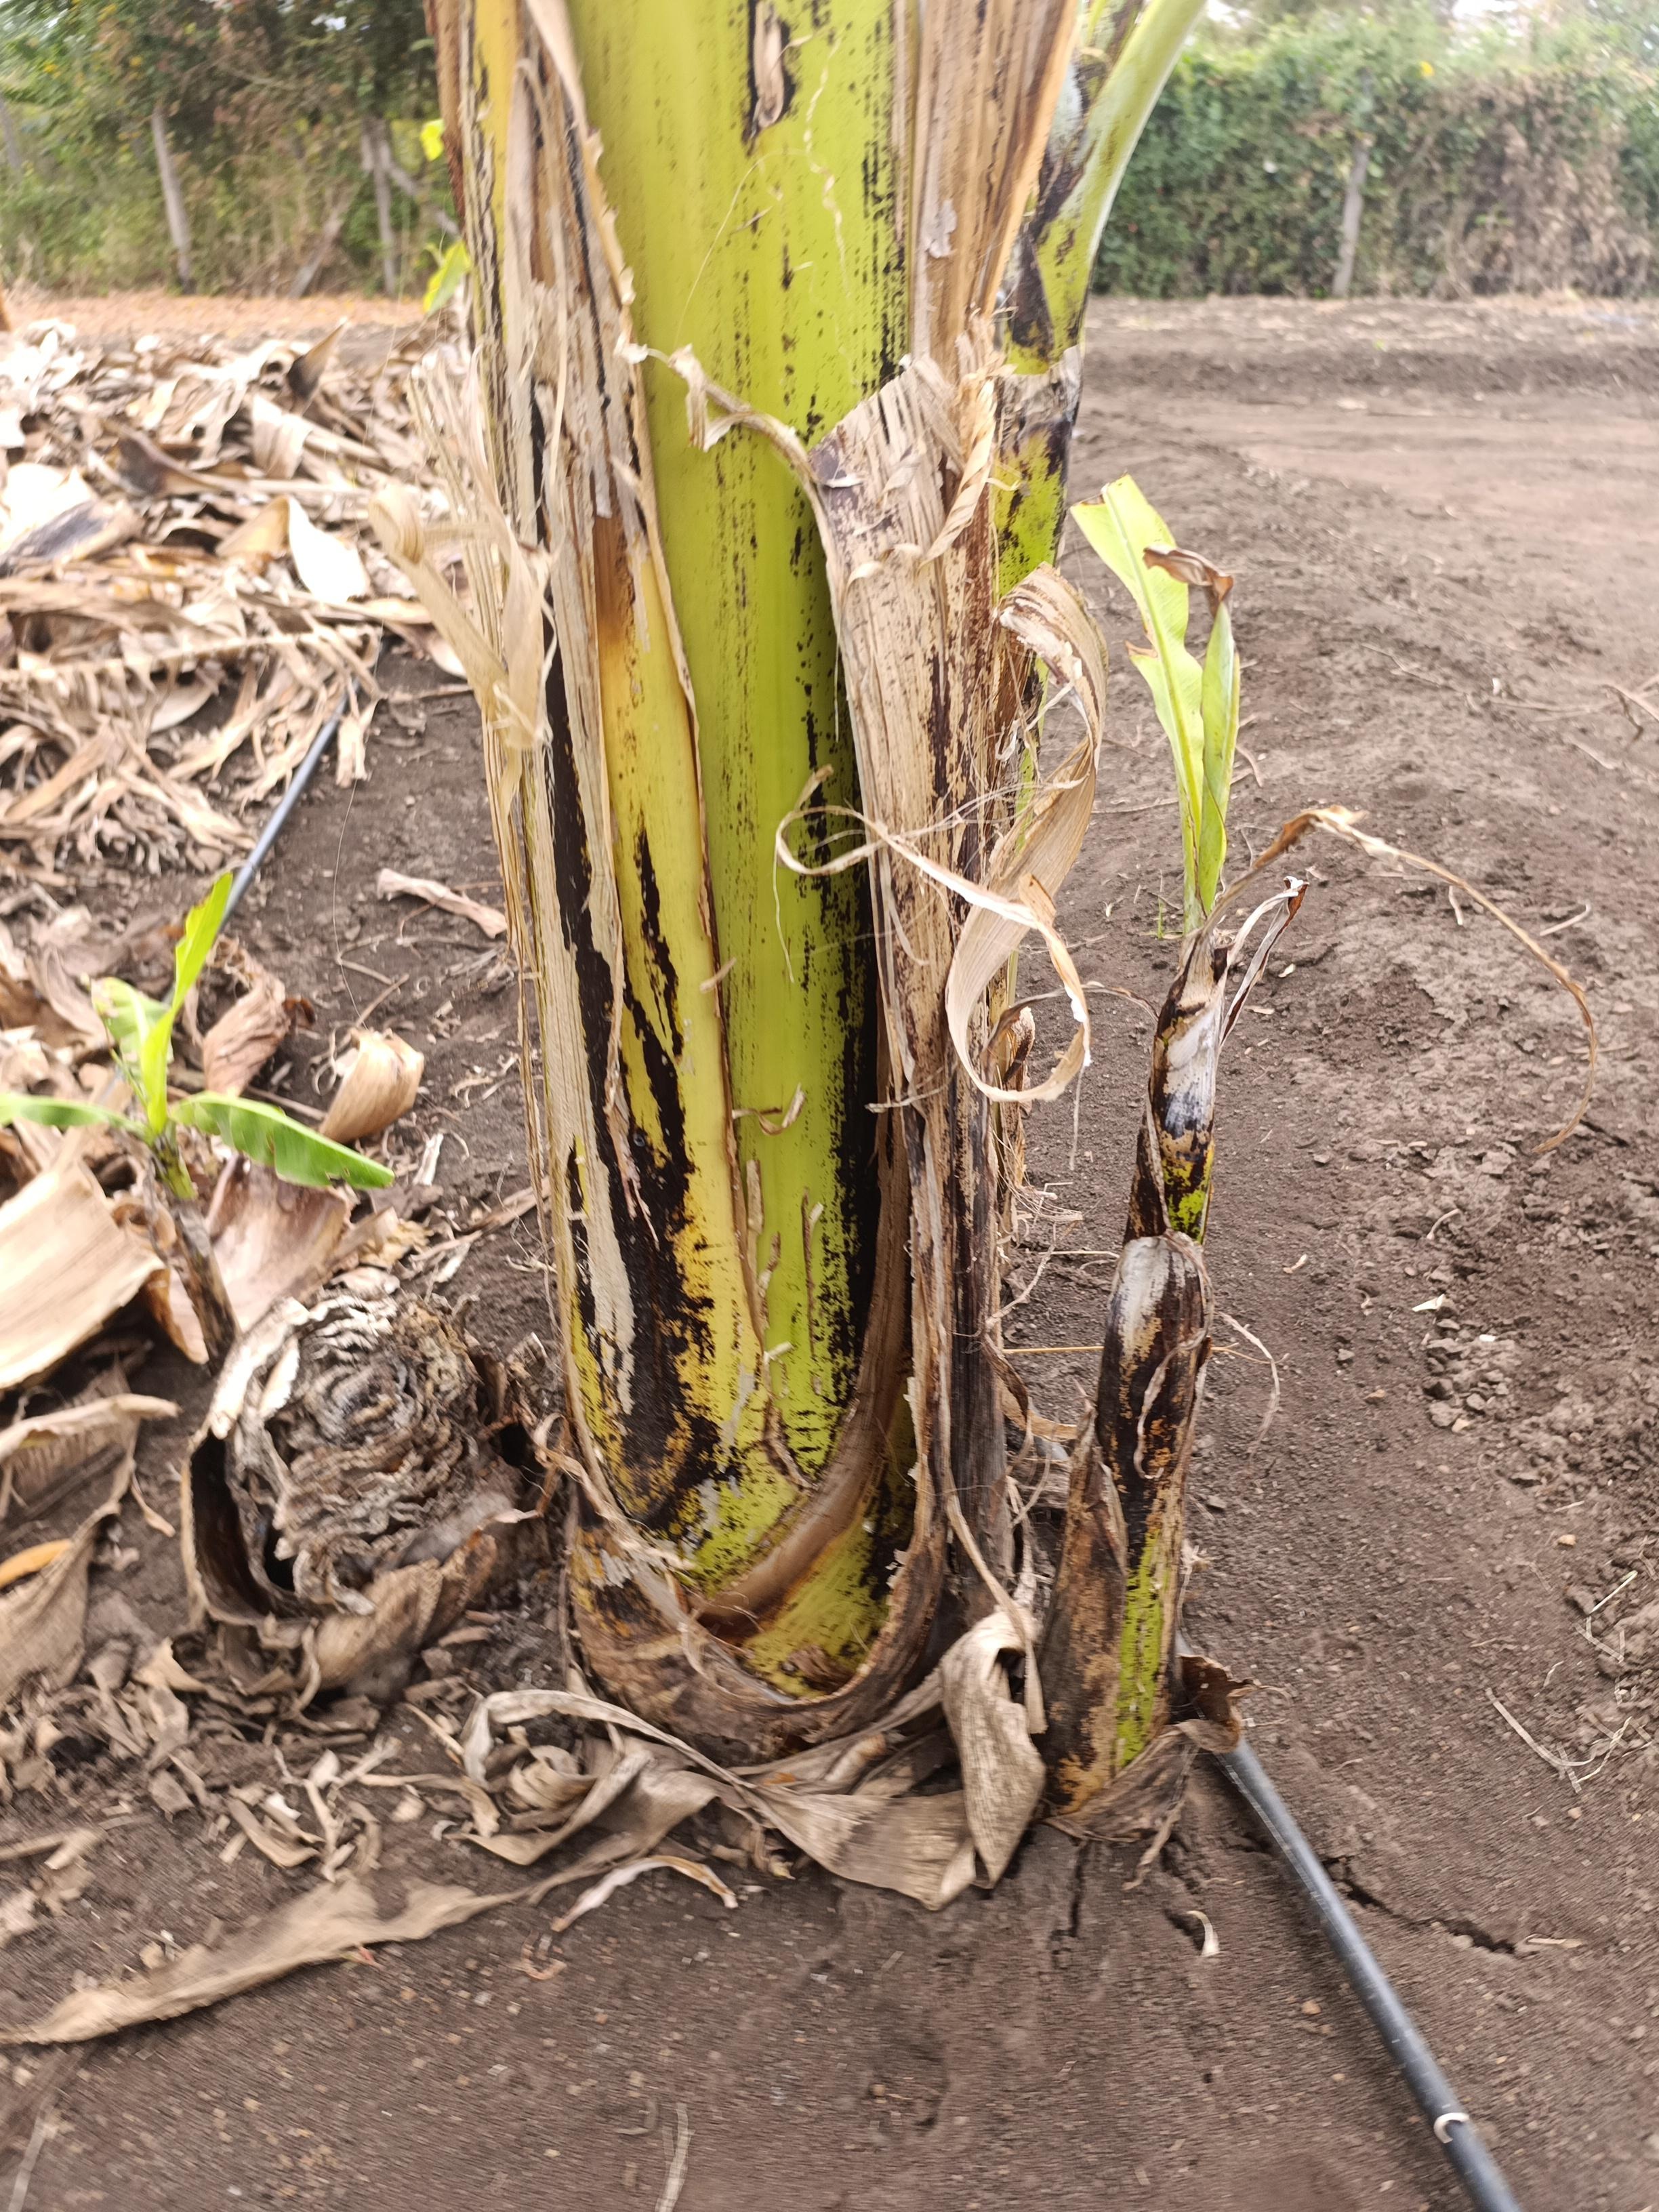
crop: banana
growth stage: emergence sucker
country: Tanzania
